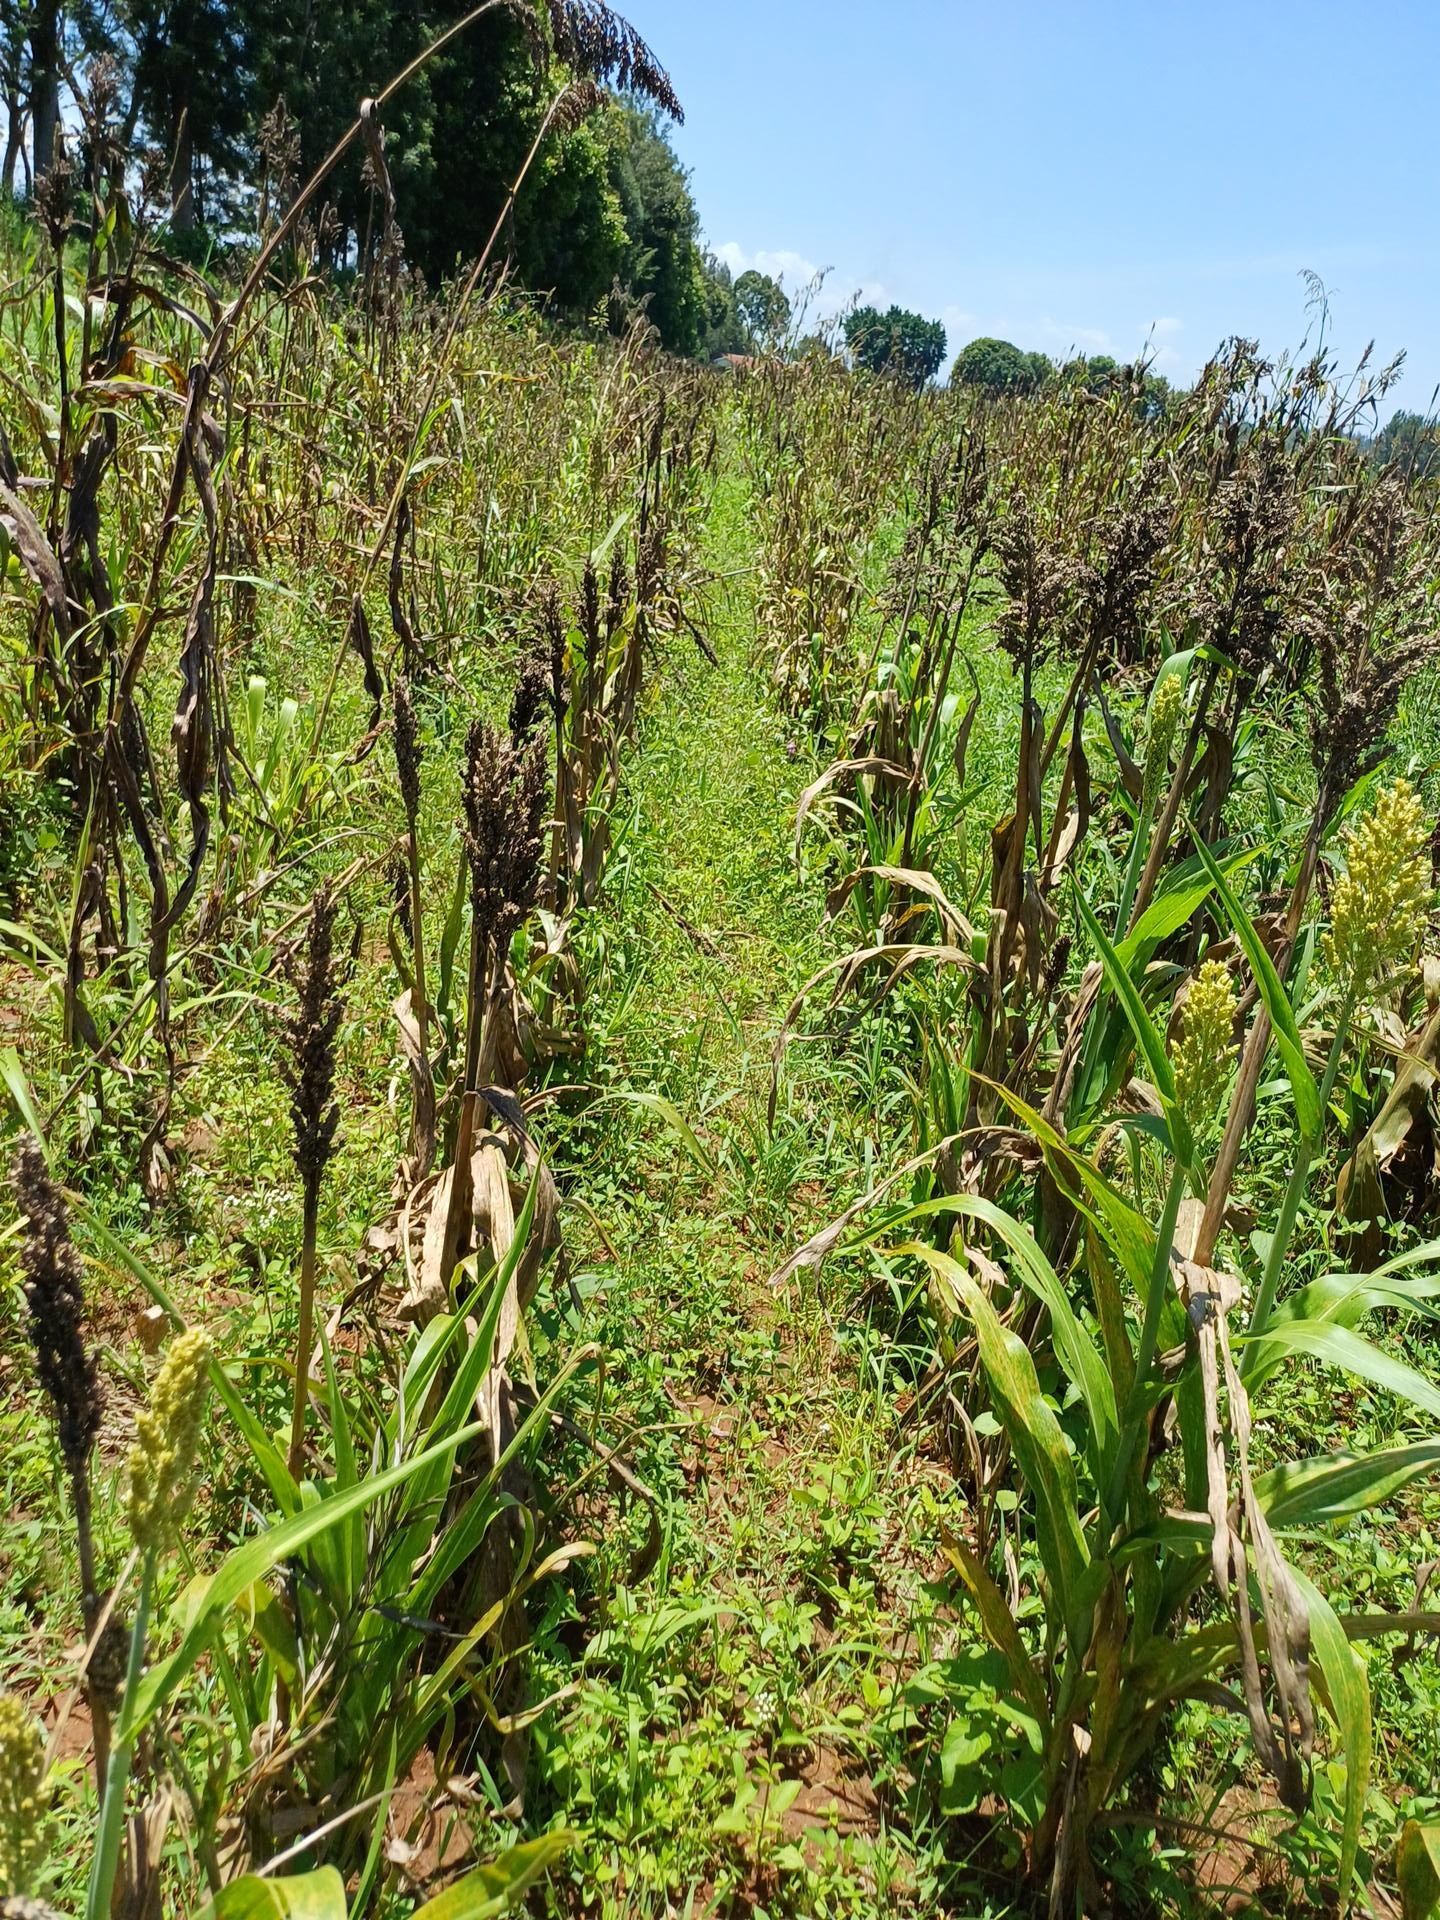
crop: sorghum
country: Kenya
